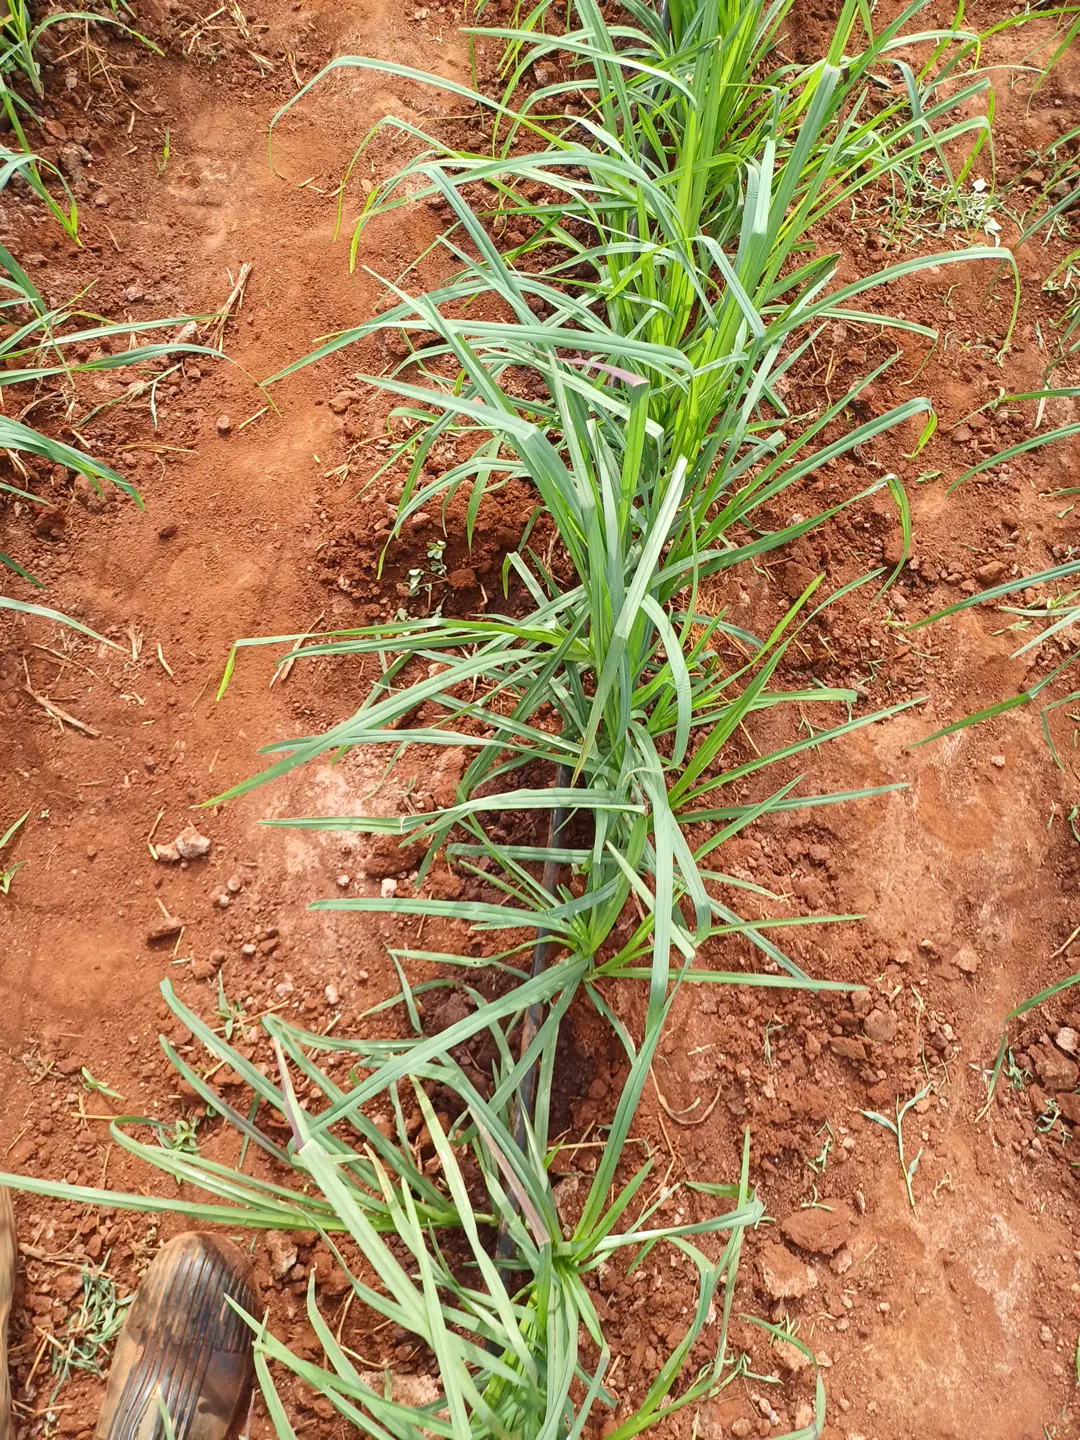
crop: finger millet
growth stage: elongation stem
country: Kenya
